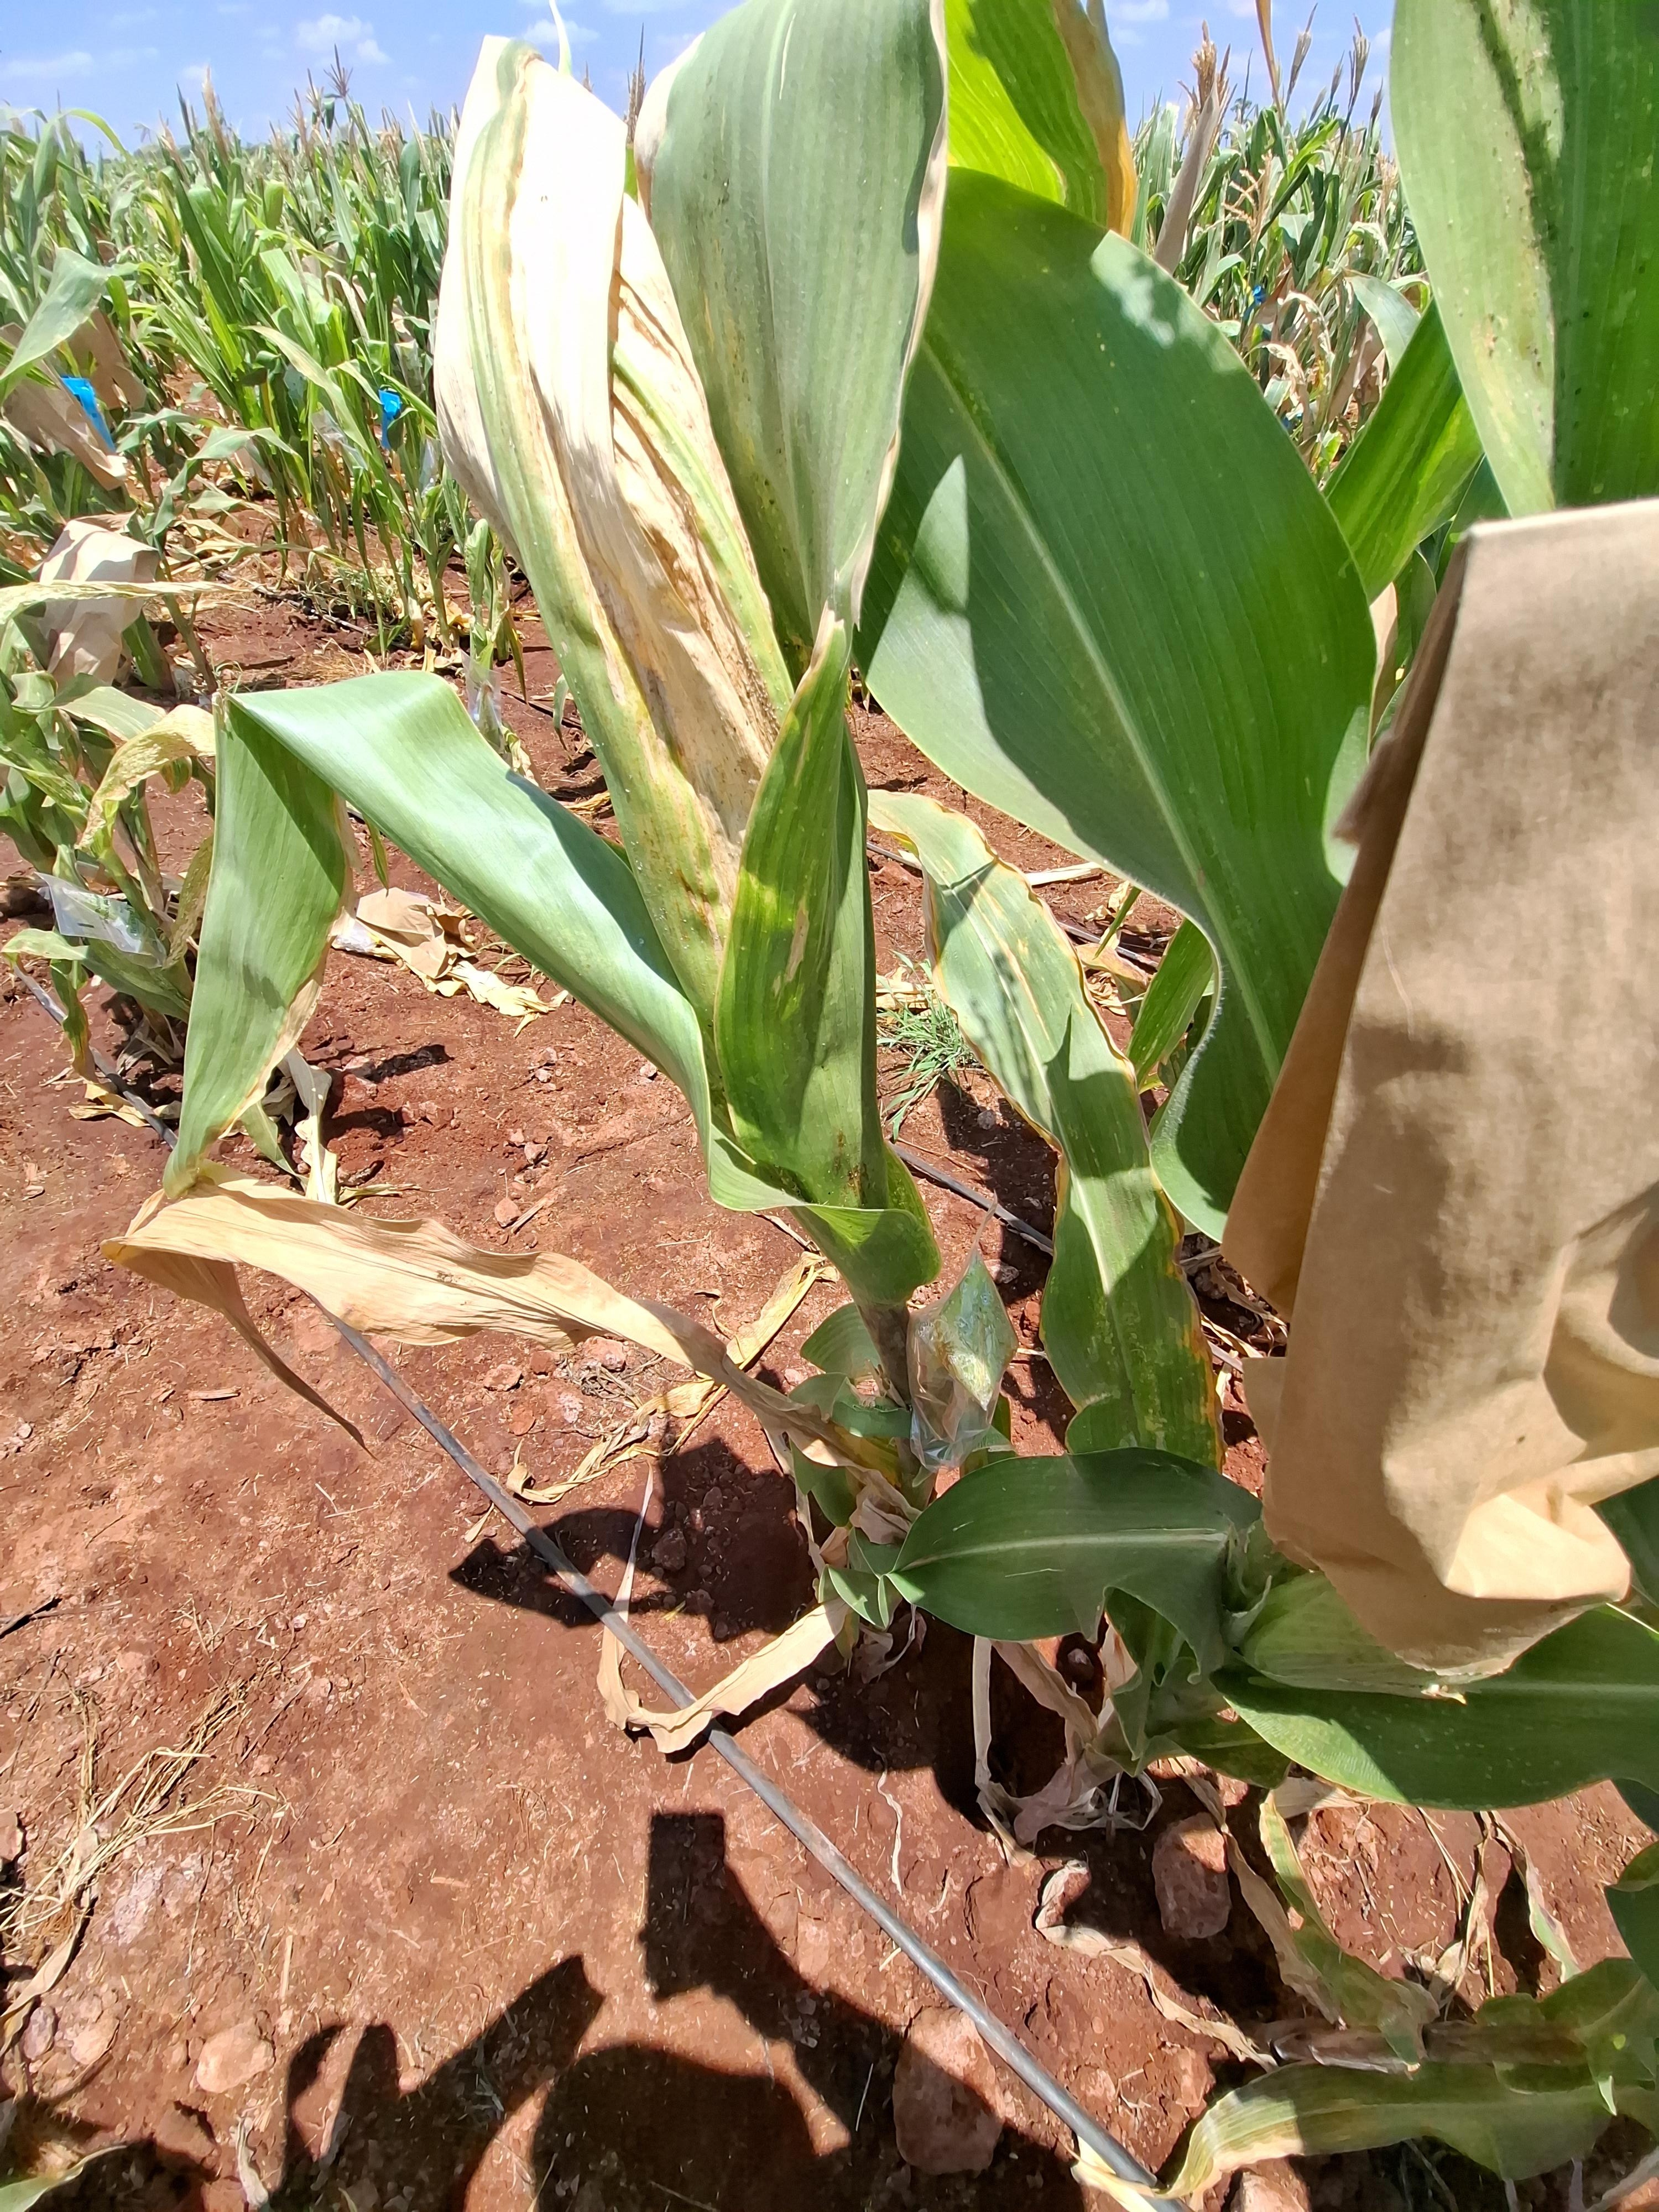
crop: maize
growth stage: flowering
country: Kenya
